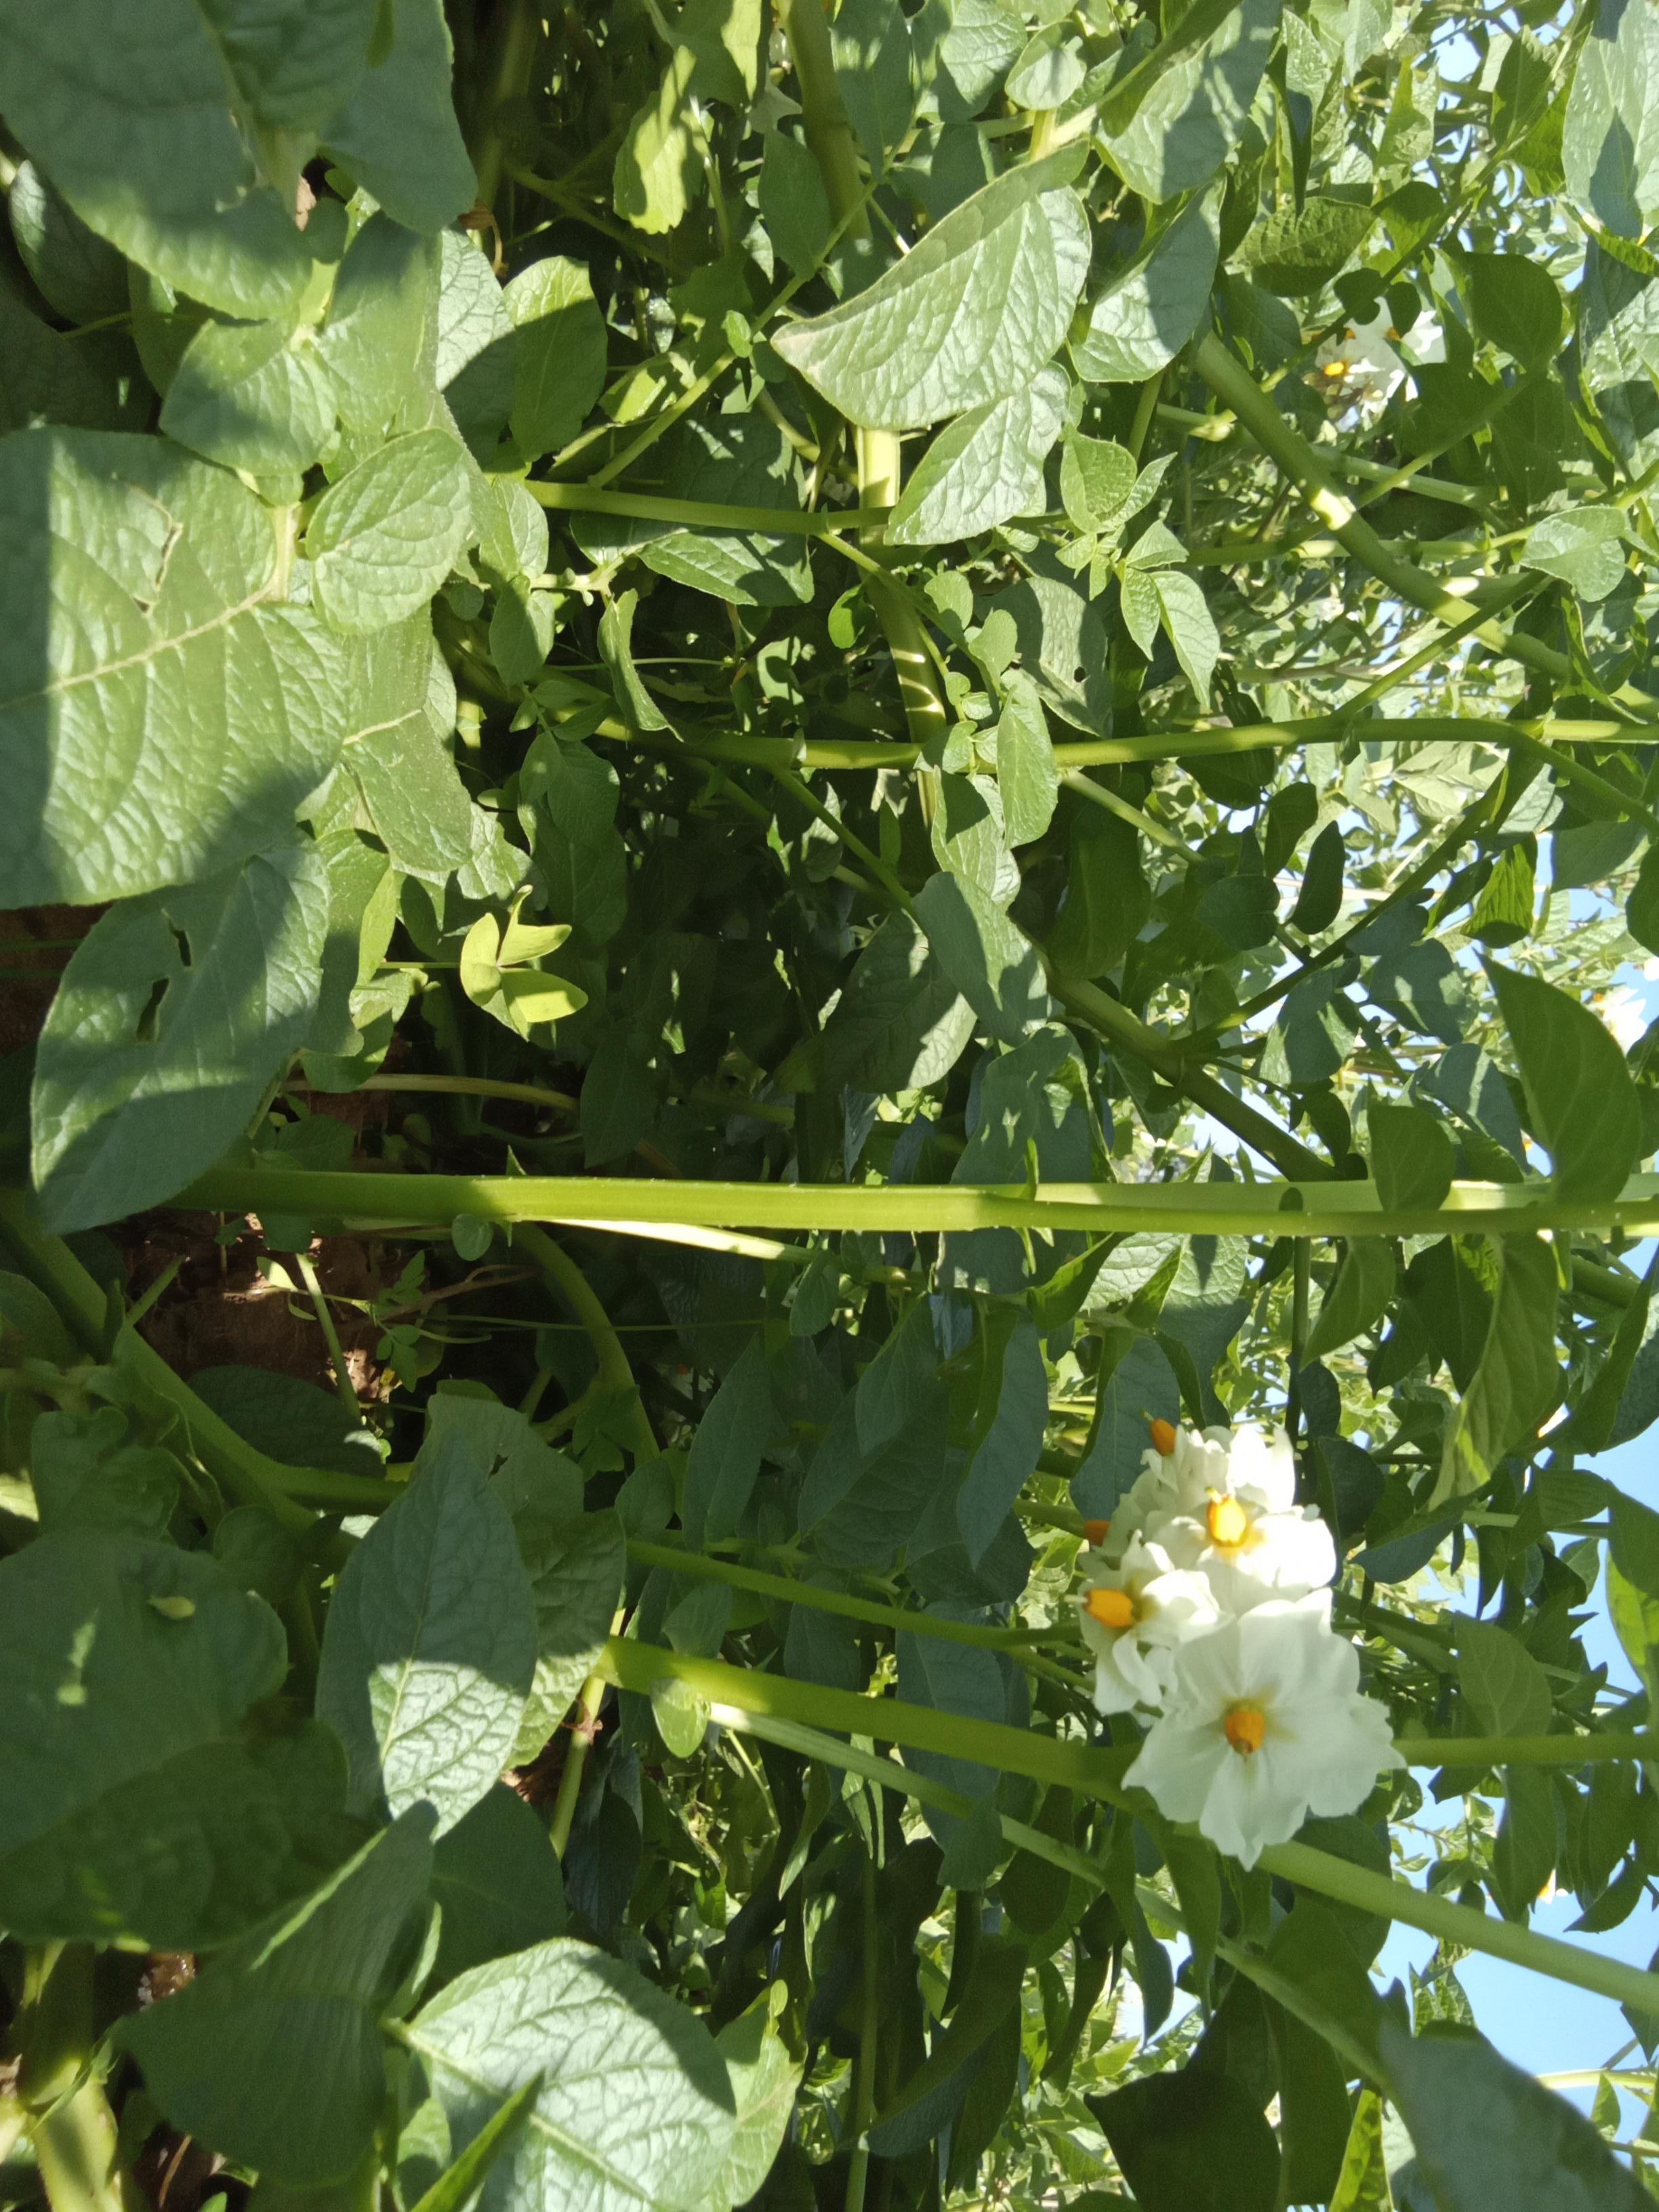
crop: potato
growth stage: flowering
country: Kenya
